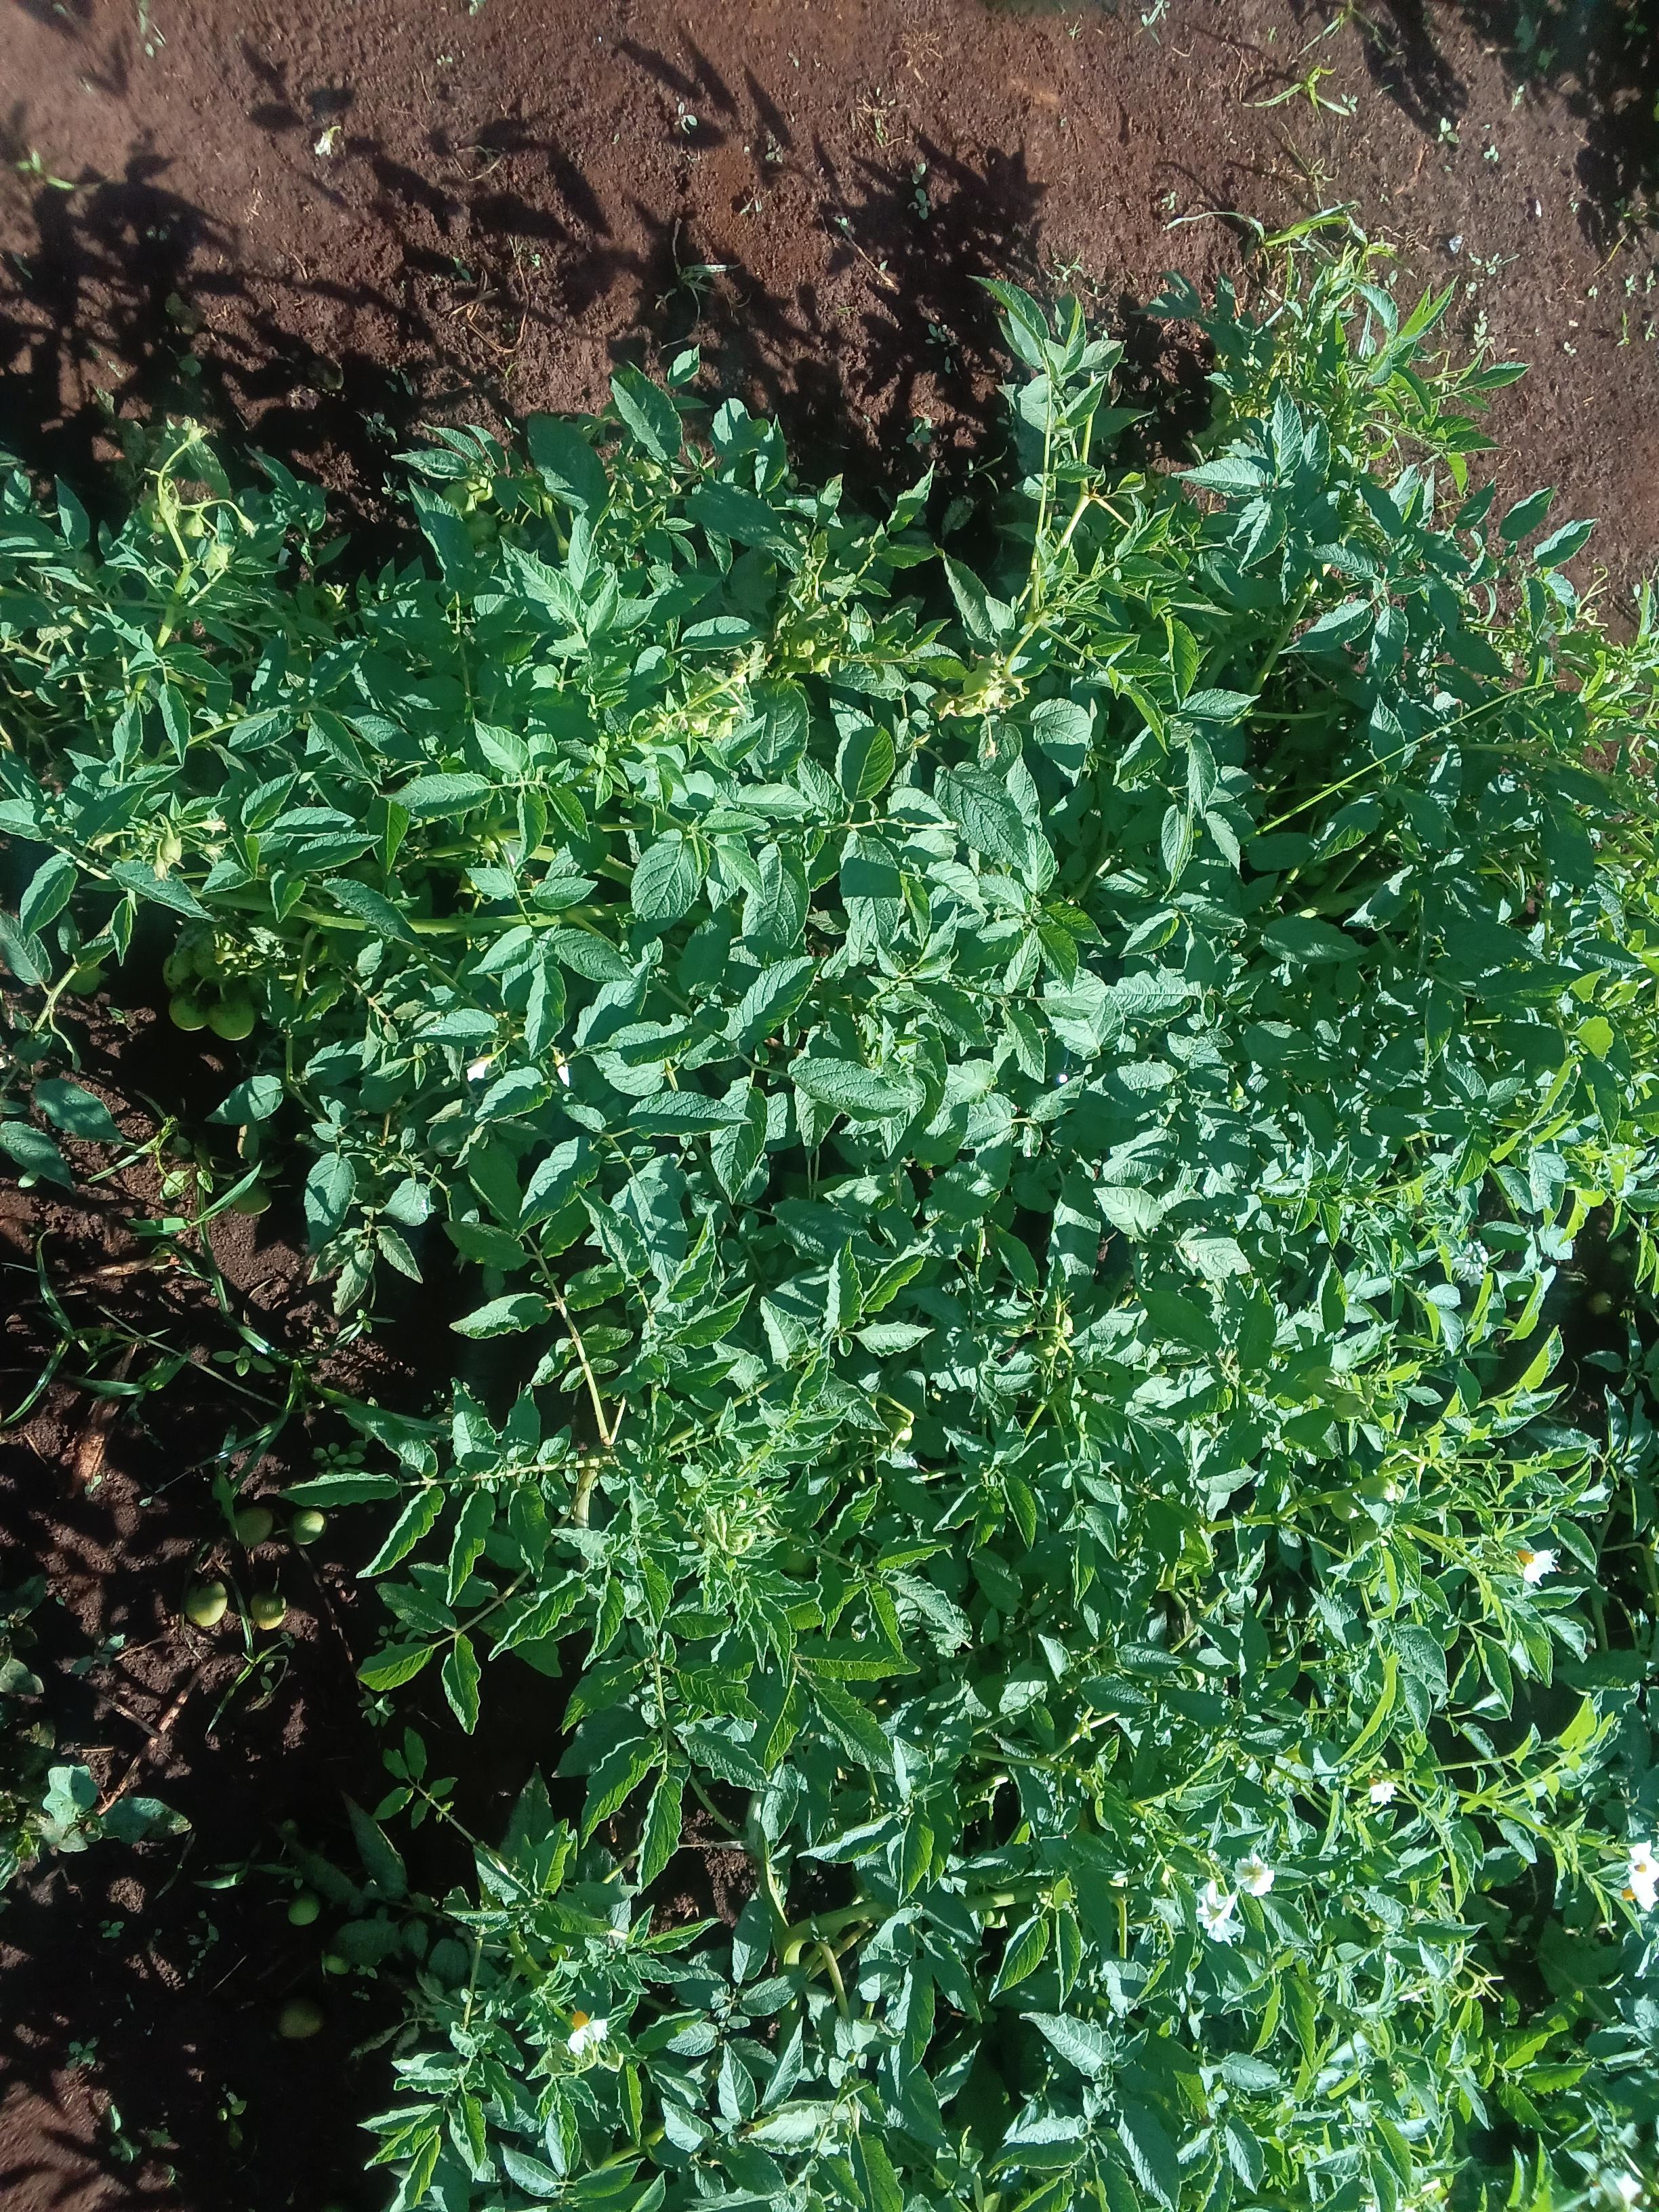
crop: potato
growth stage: flowering
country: Kenya
